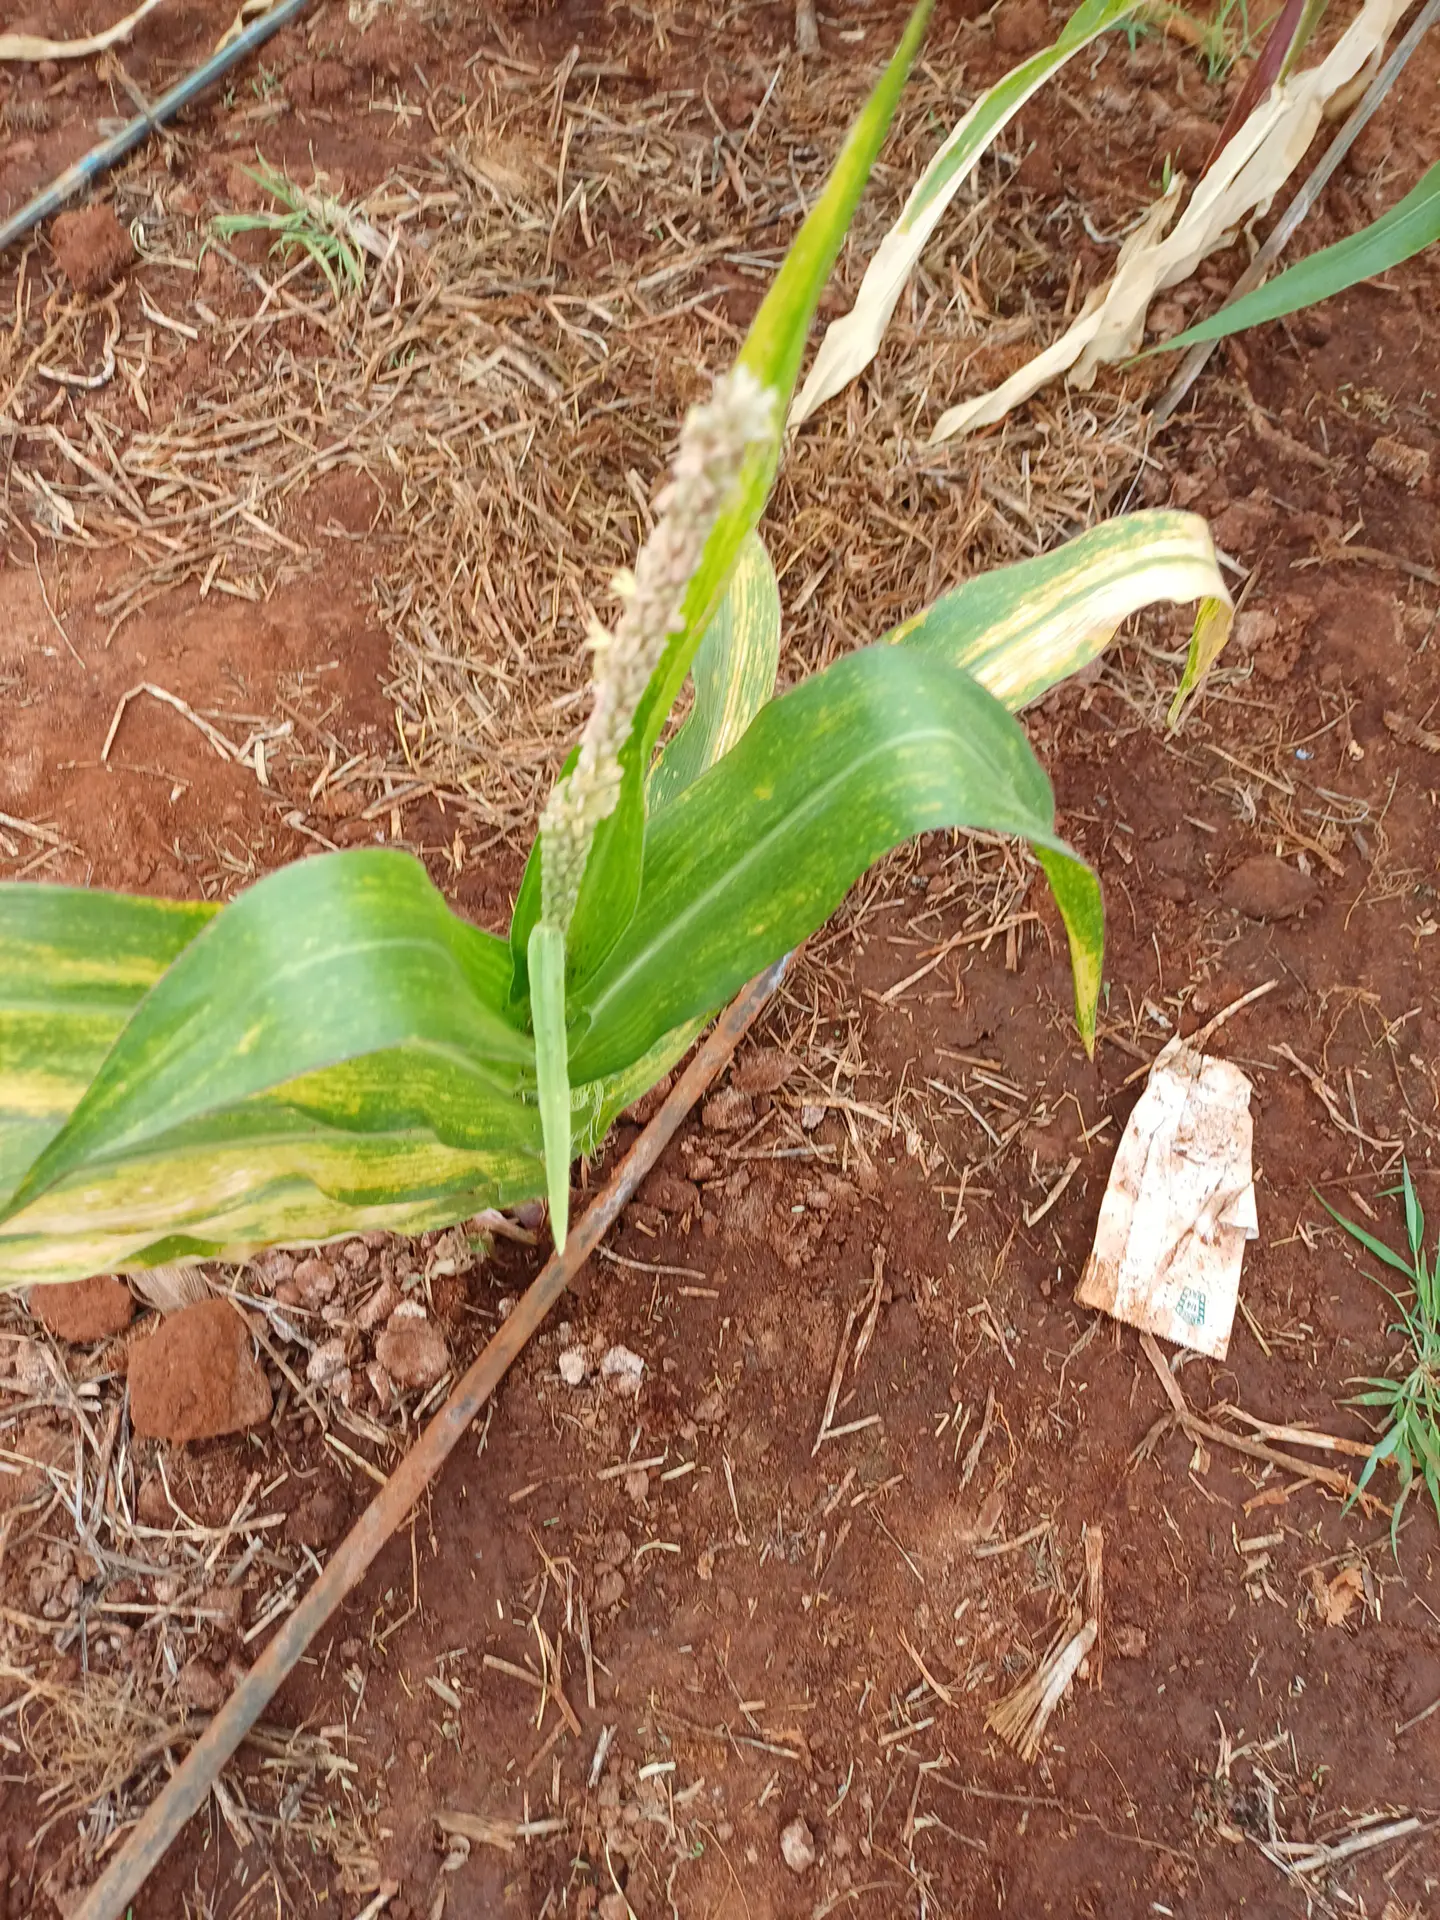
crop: maize
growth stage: flowering
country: Kenya
